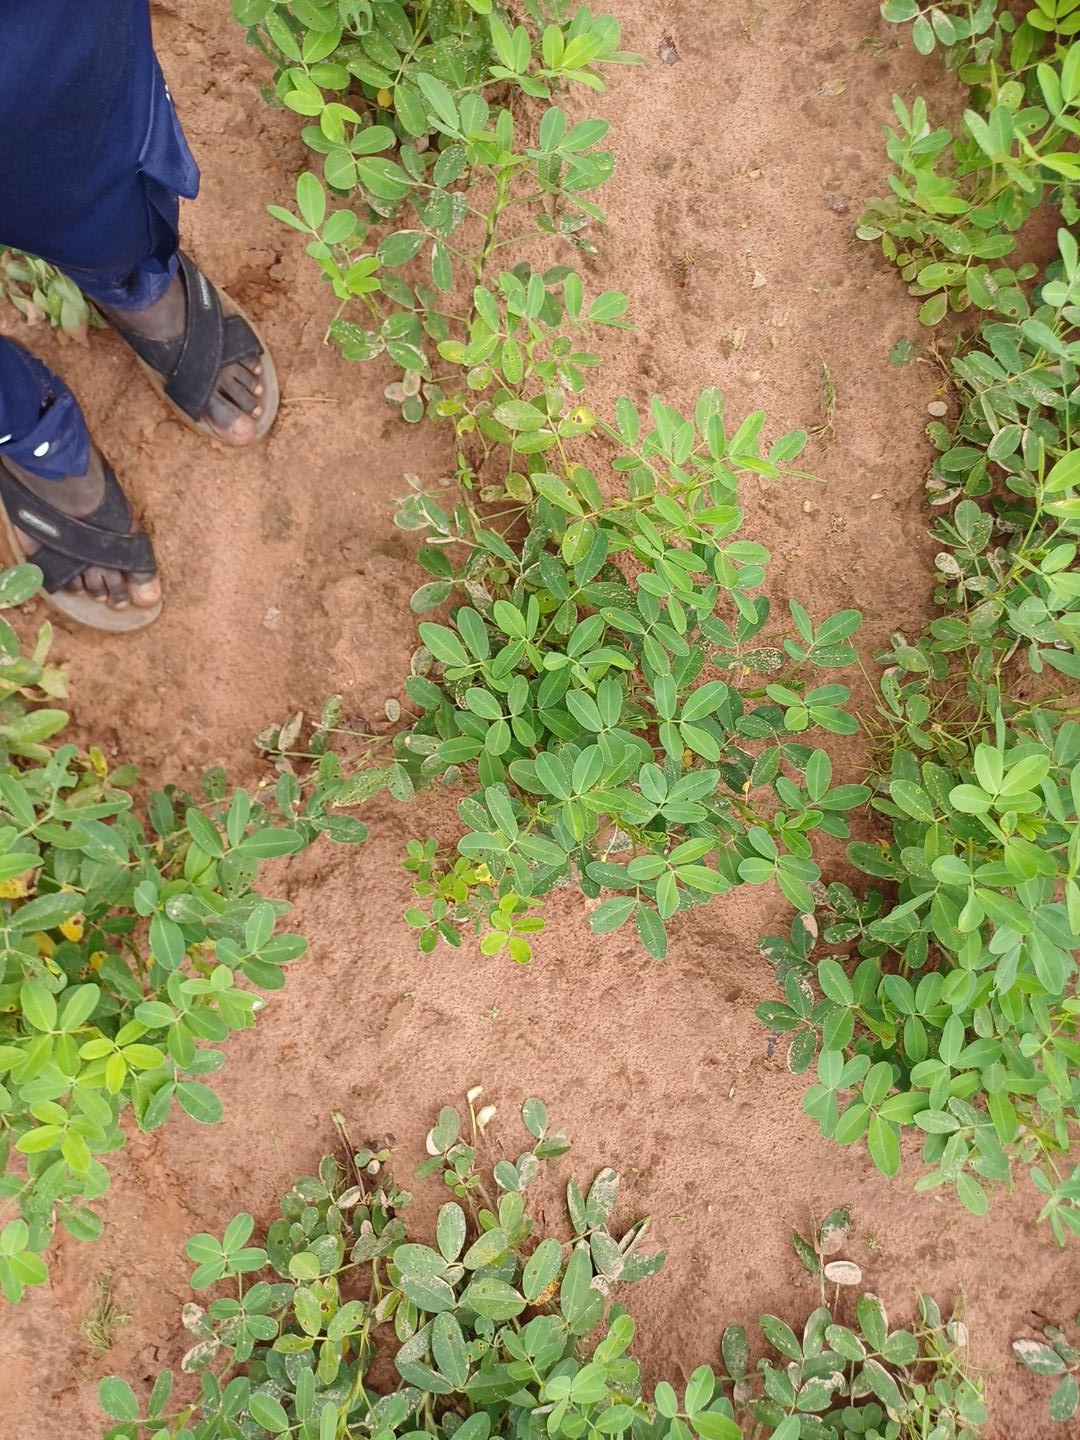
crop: groundnut
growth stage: flowering
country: Senegal
